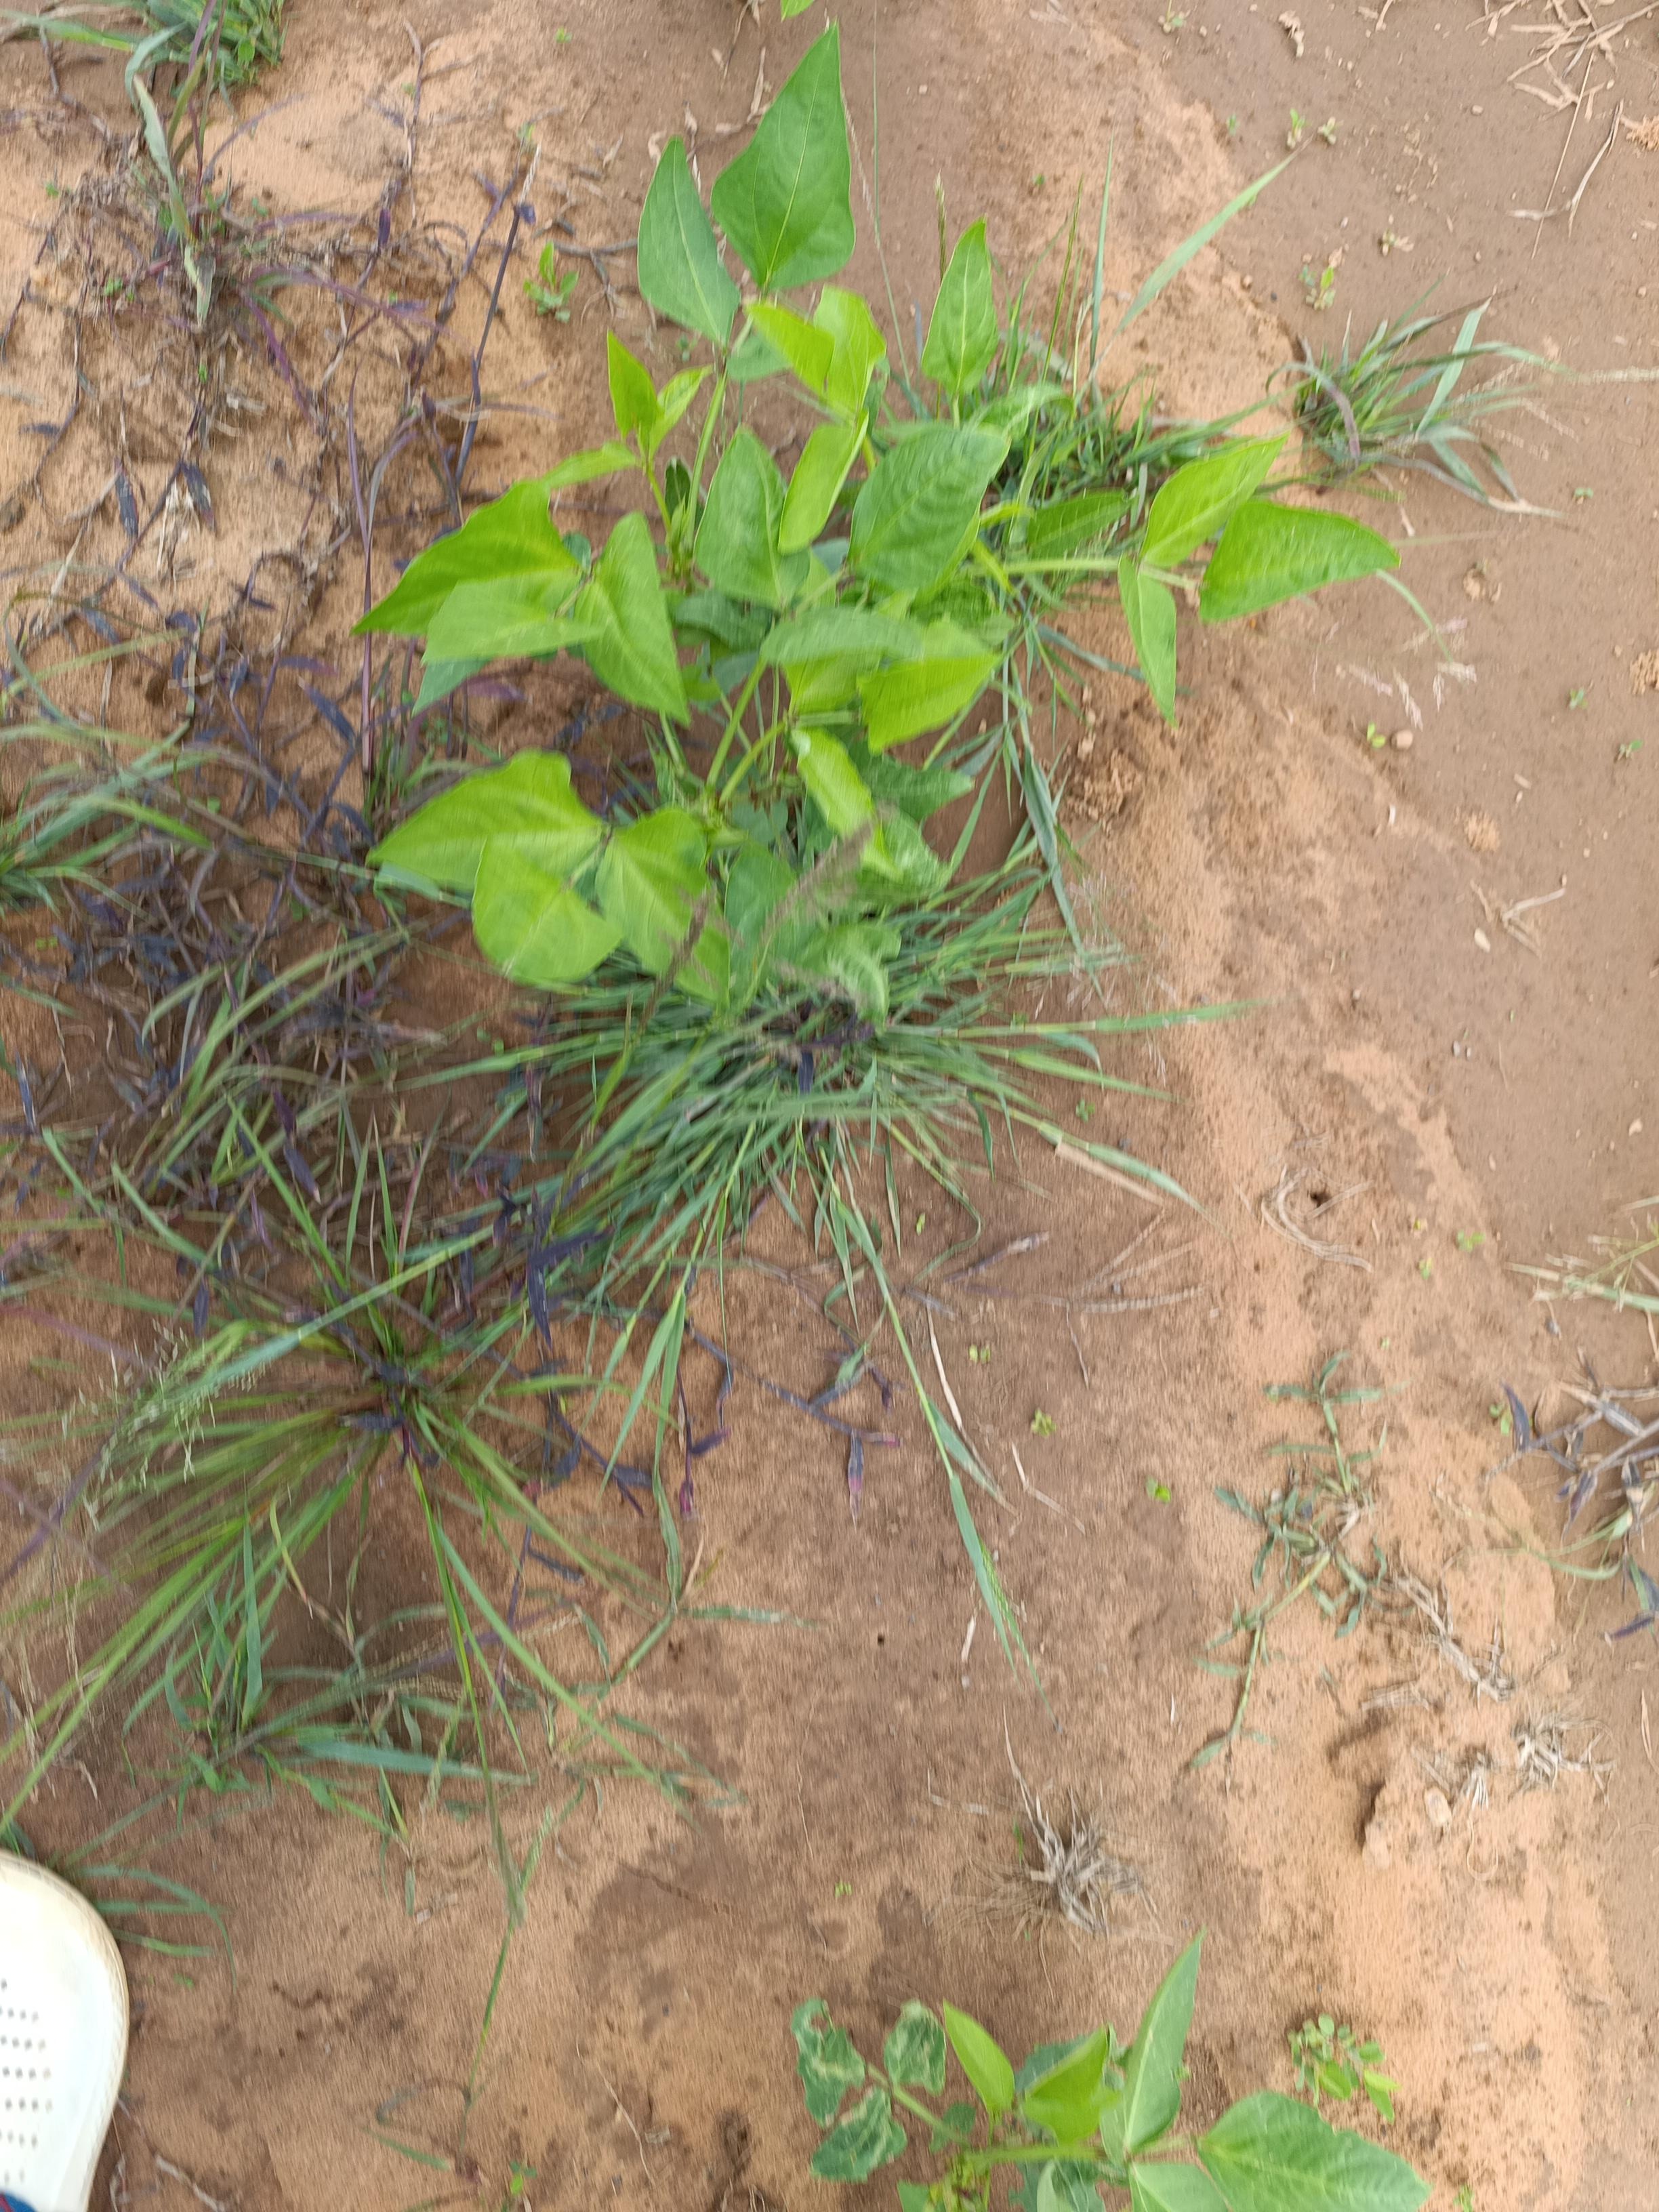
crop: cowpea
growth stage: emergence
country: Nigeria
